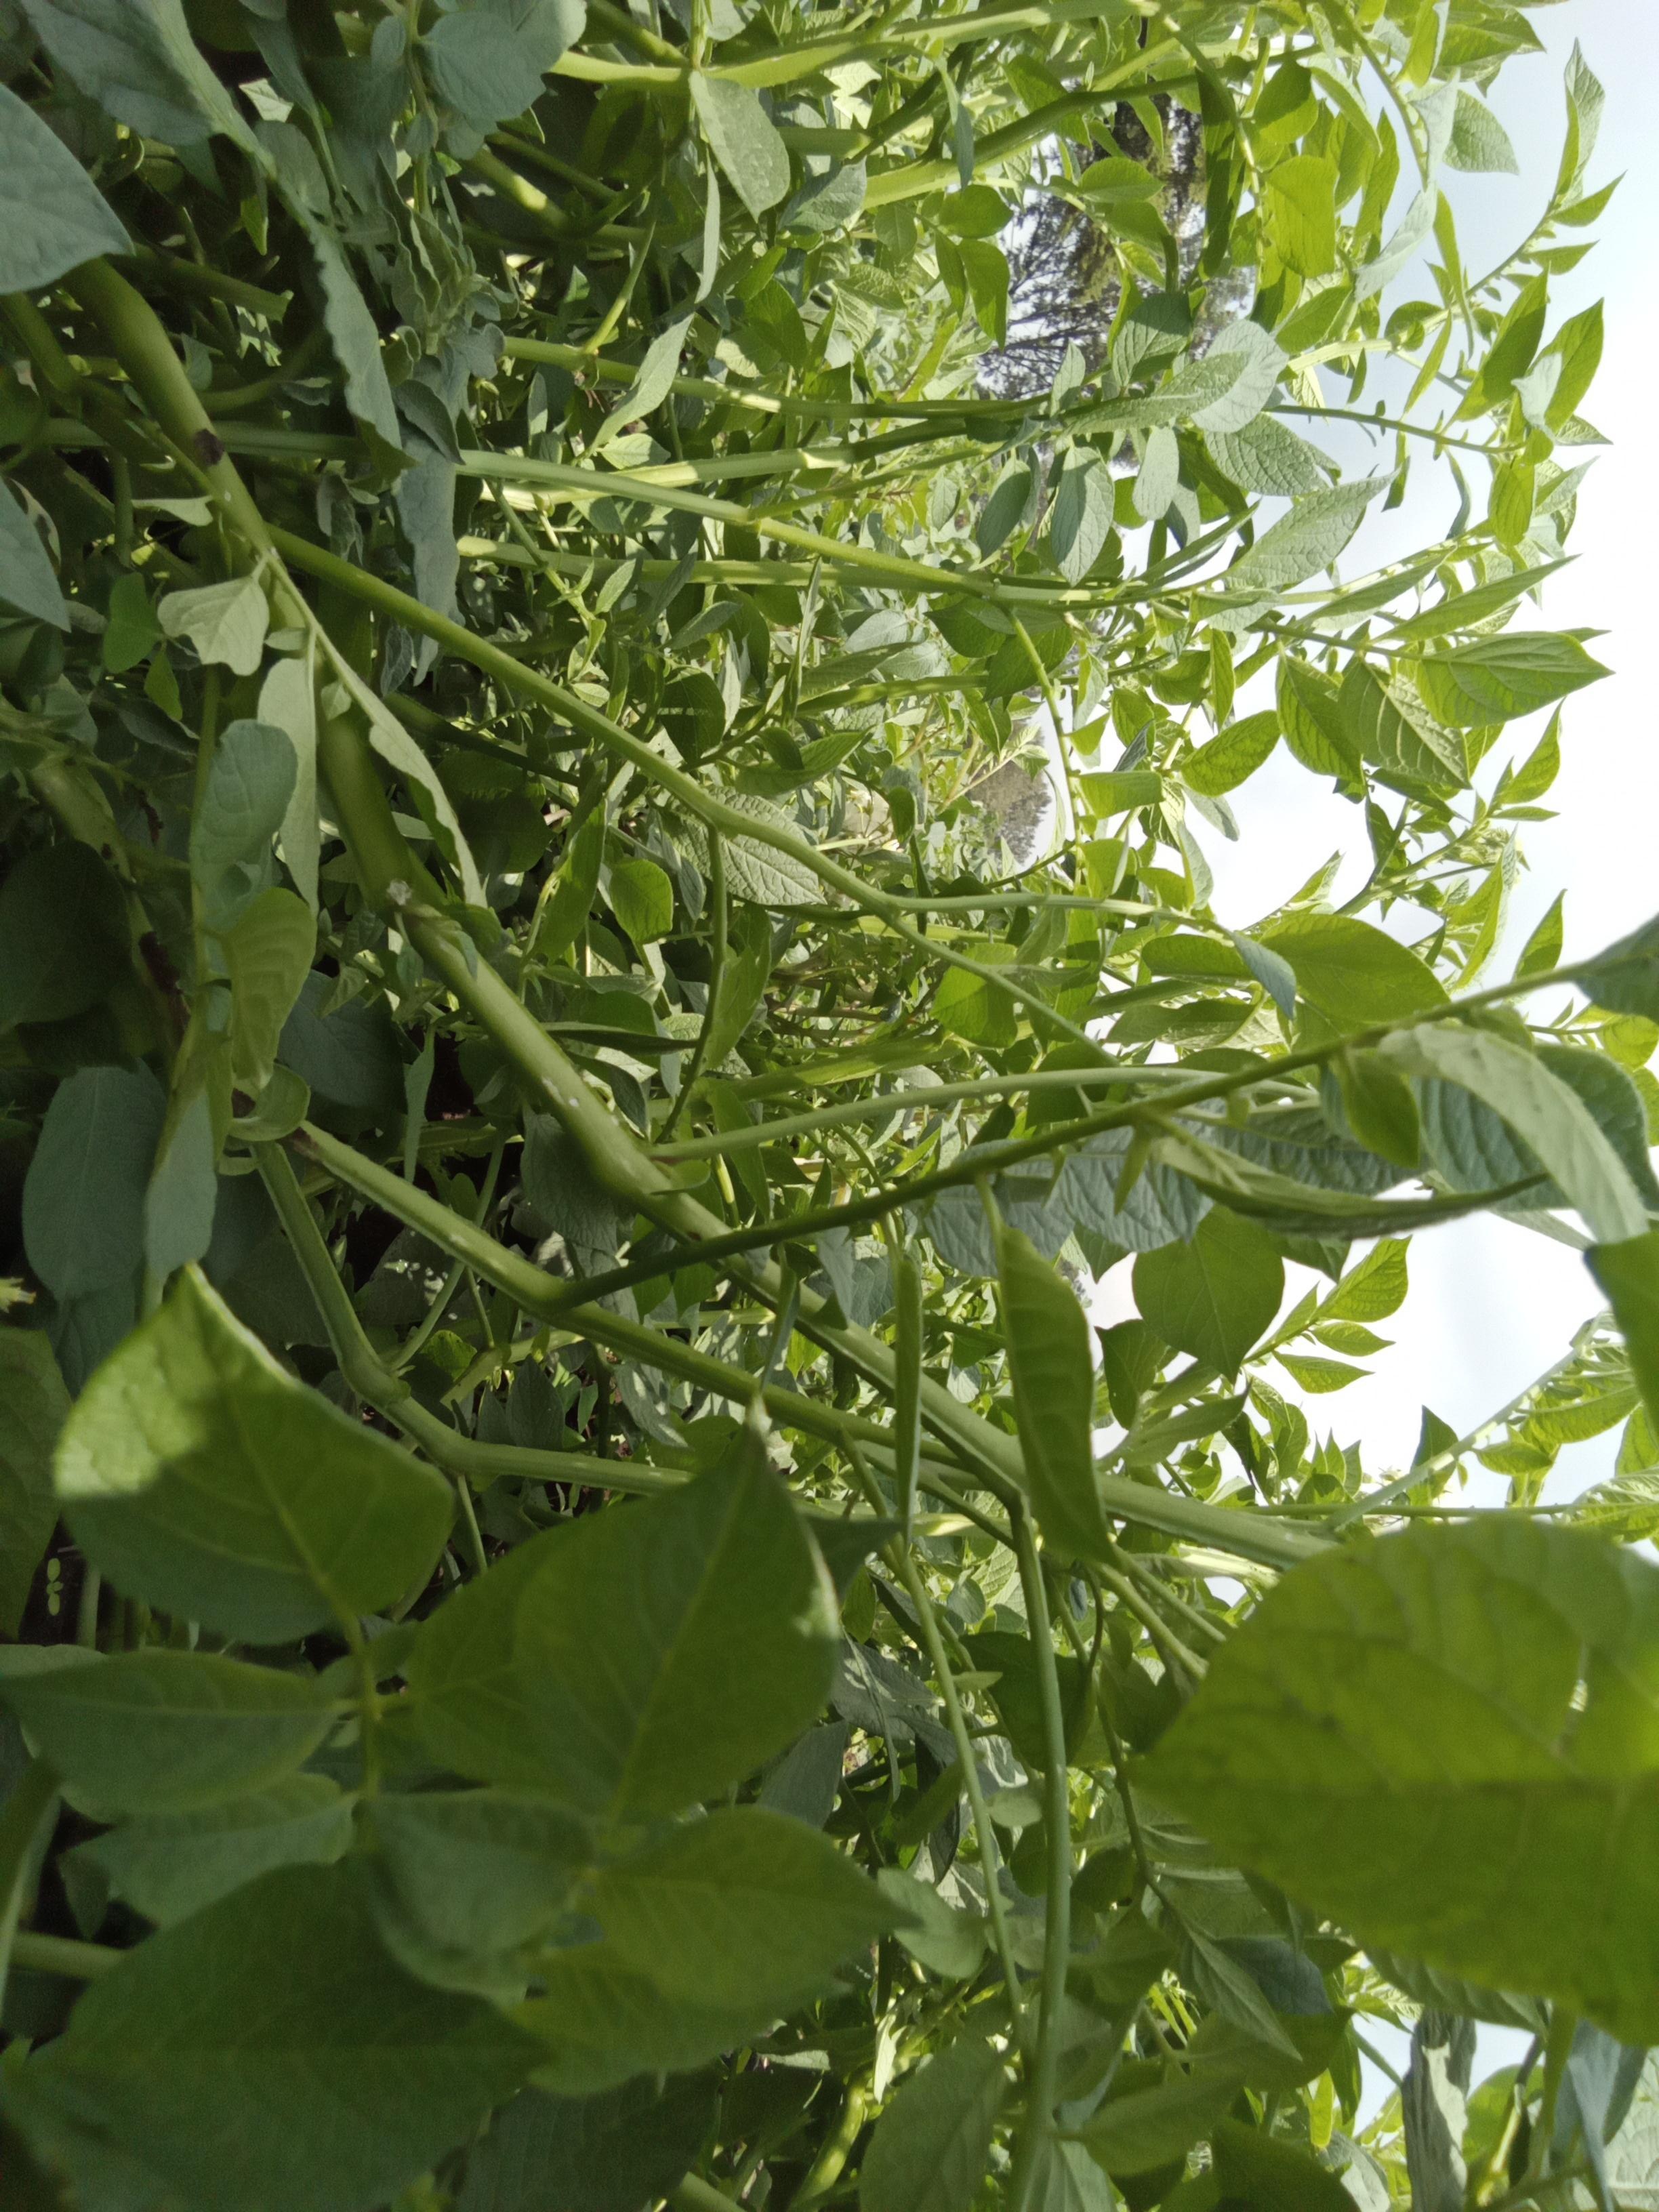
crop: potato
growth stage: vegetative
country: Kenya
